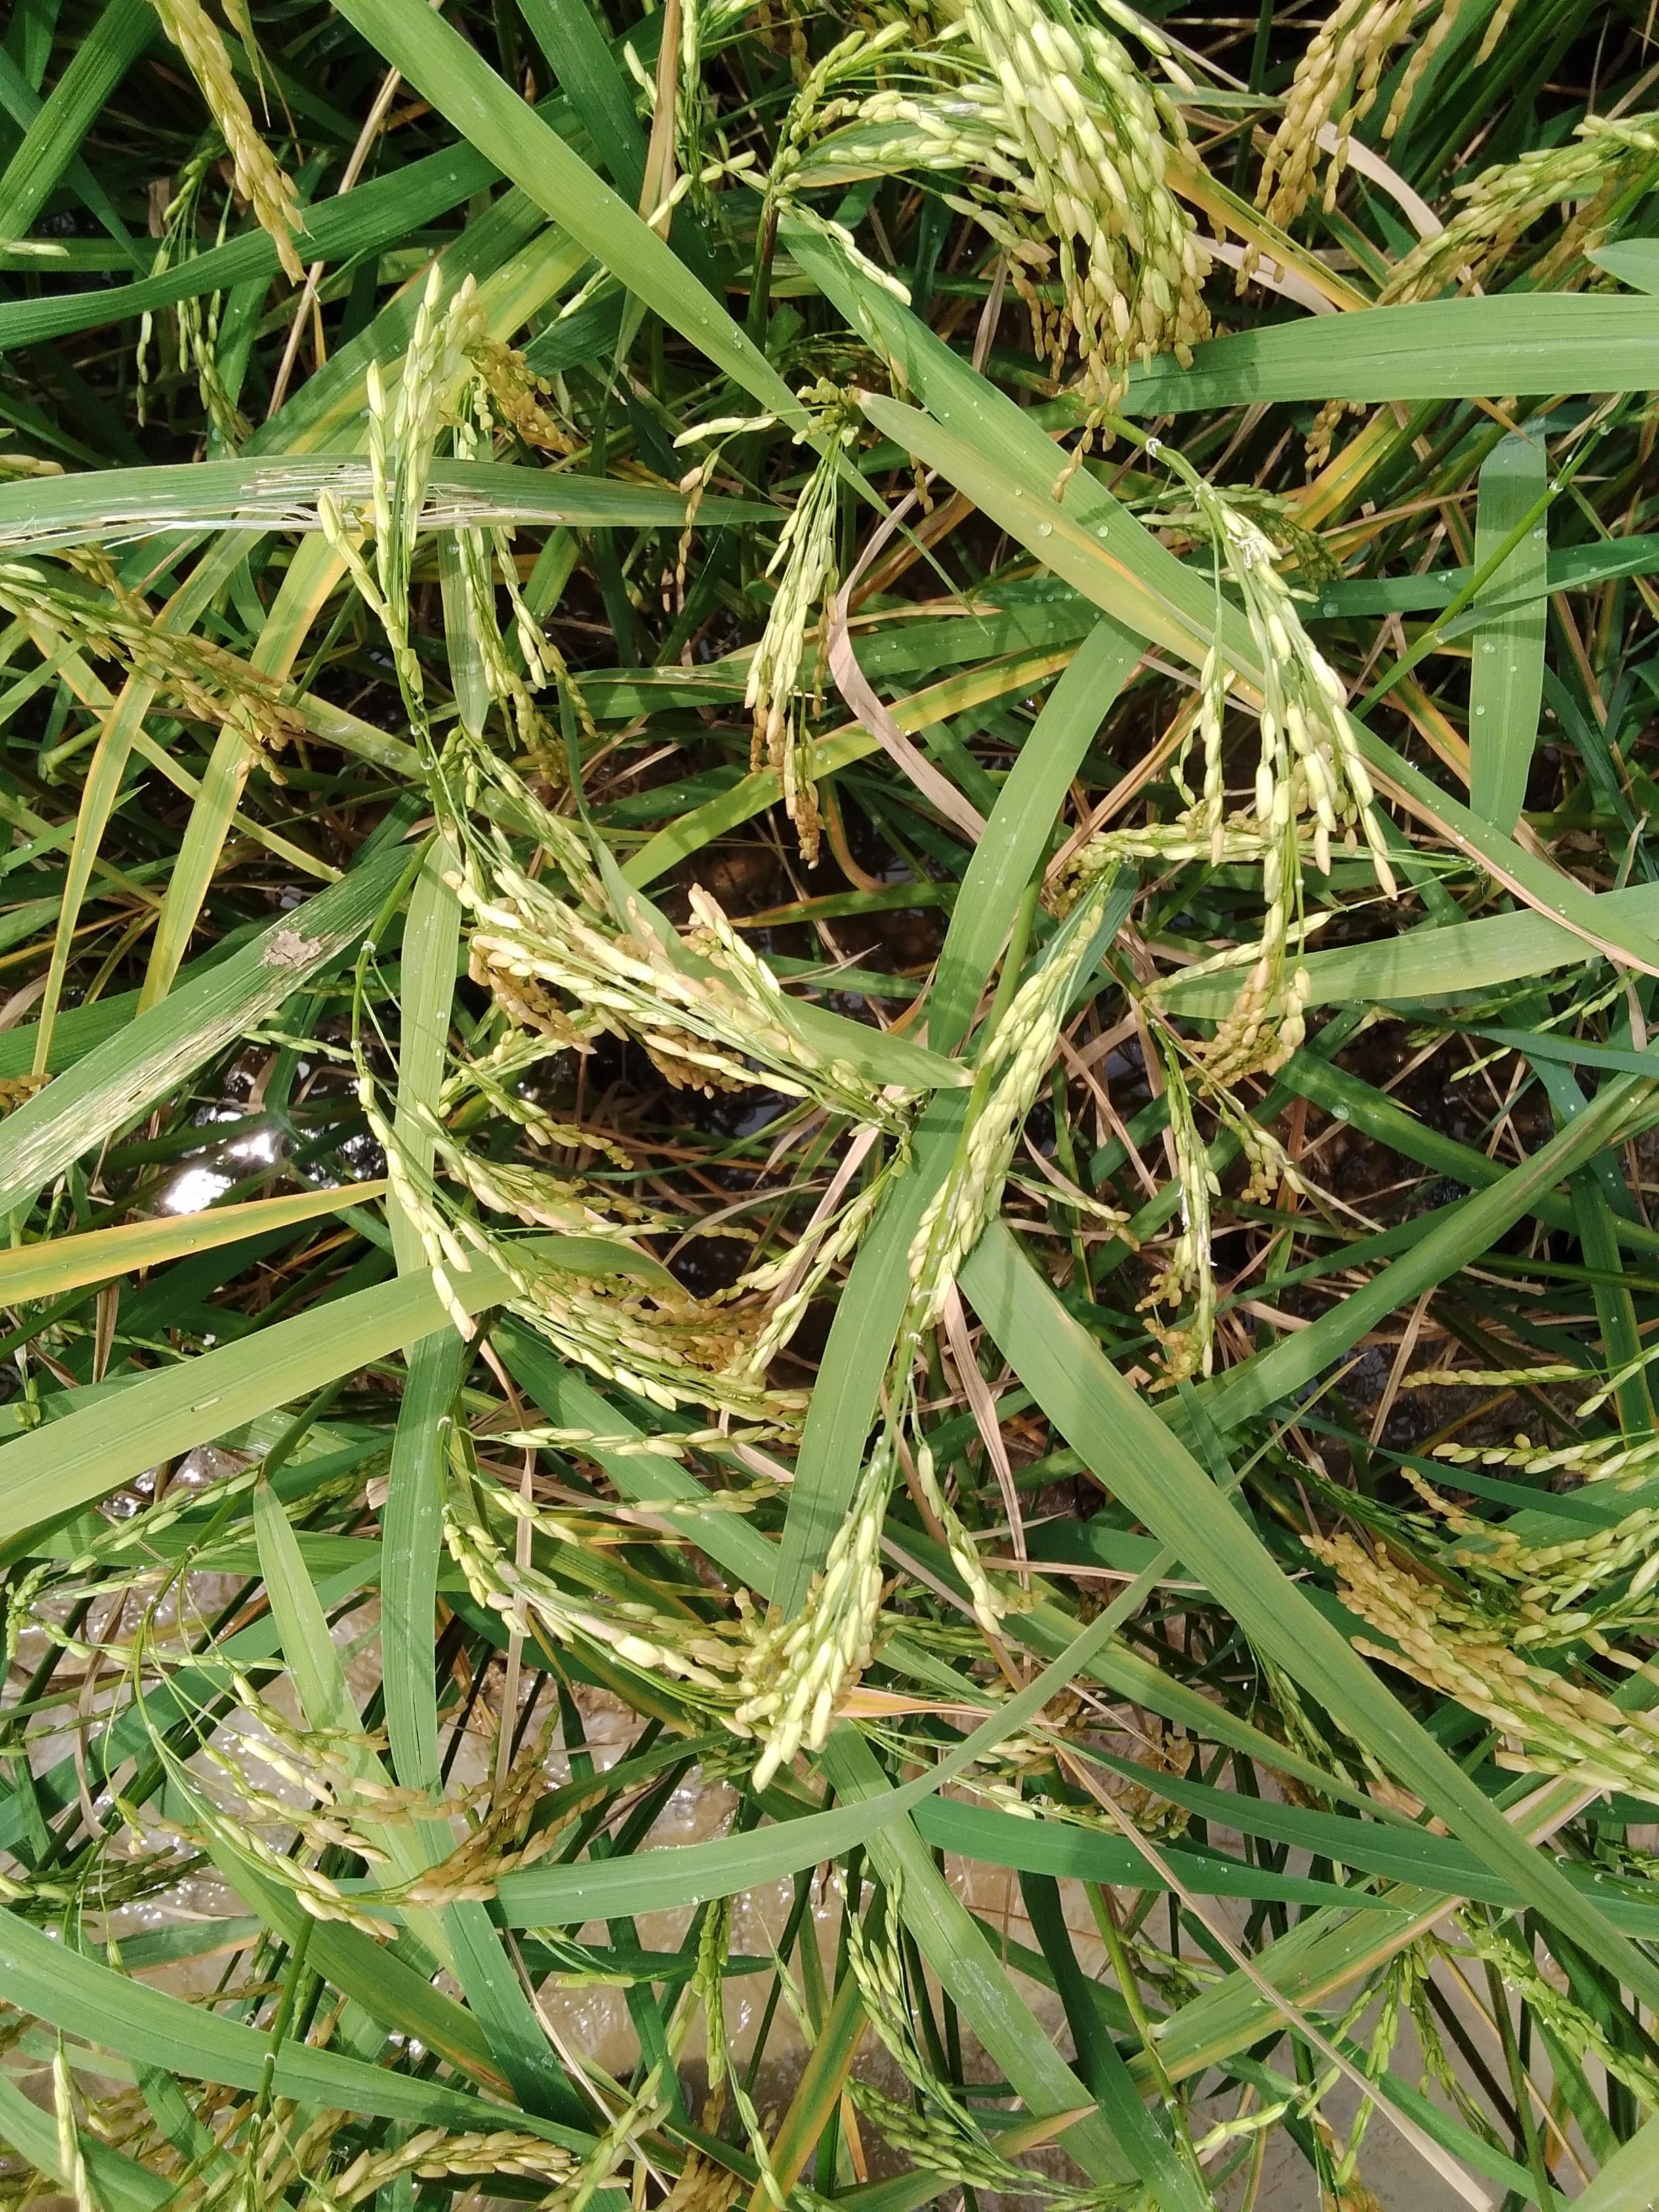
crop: rice
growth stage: ripening
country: Nigeria
